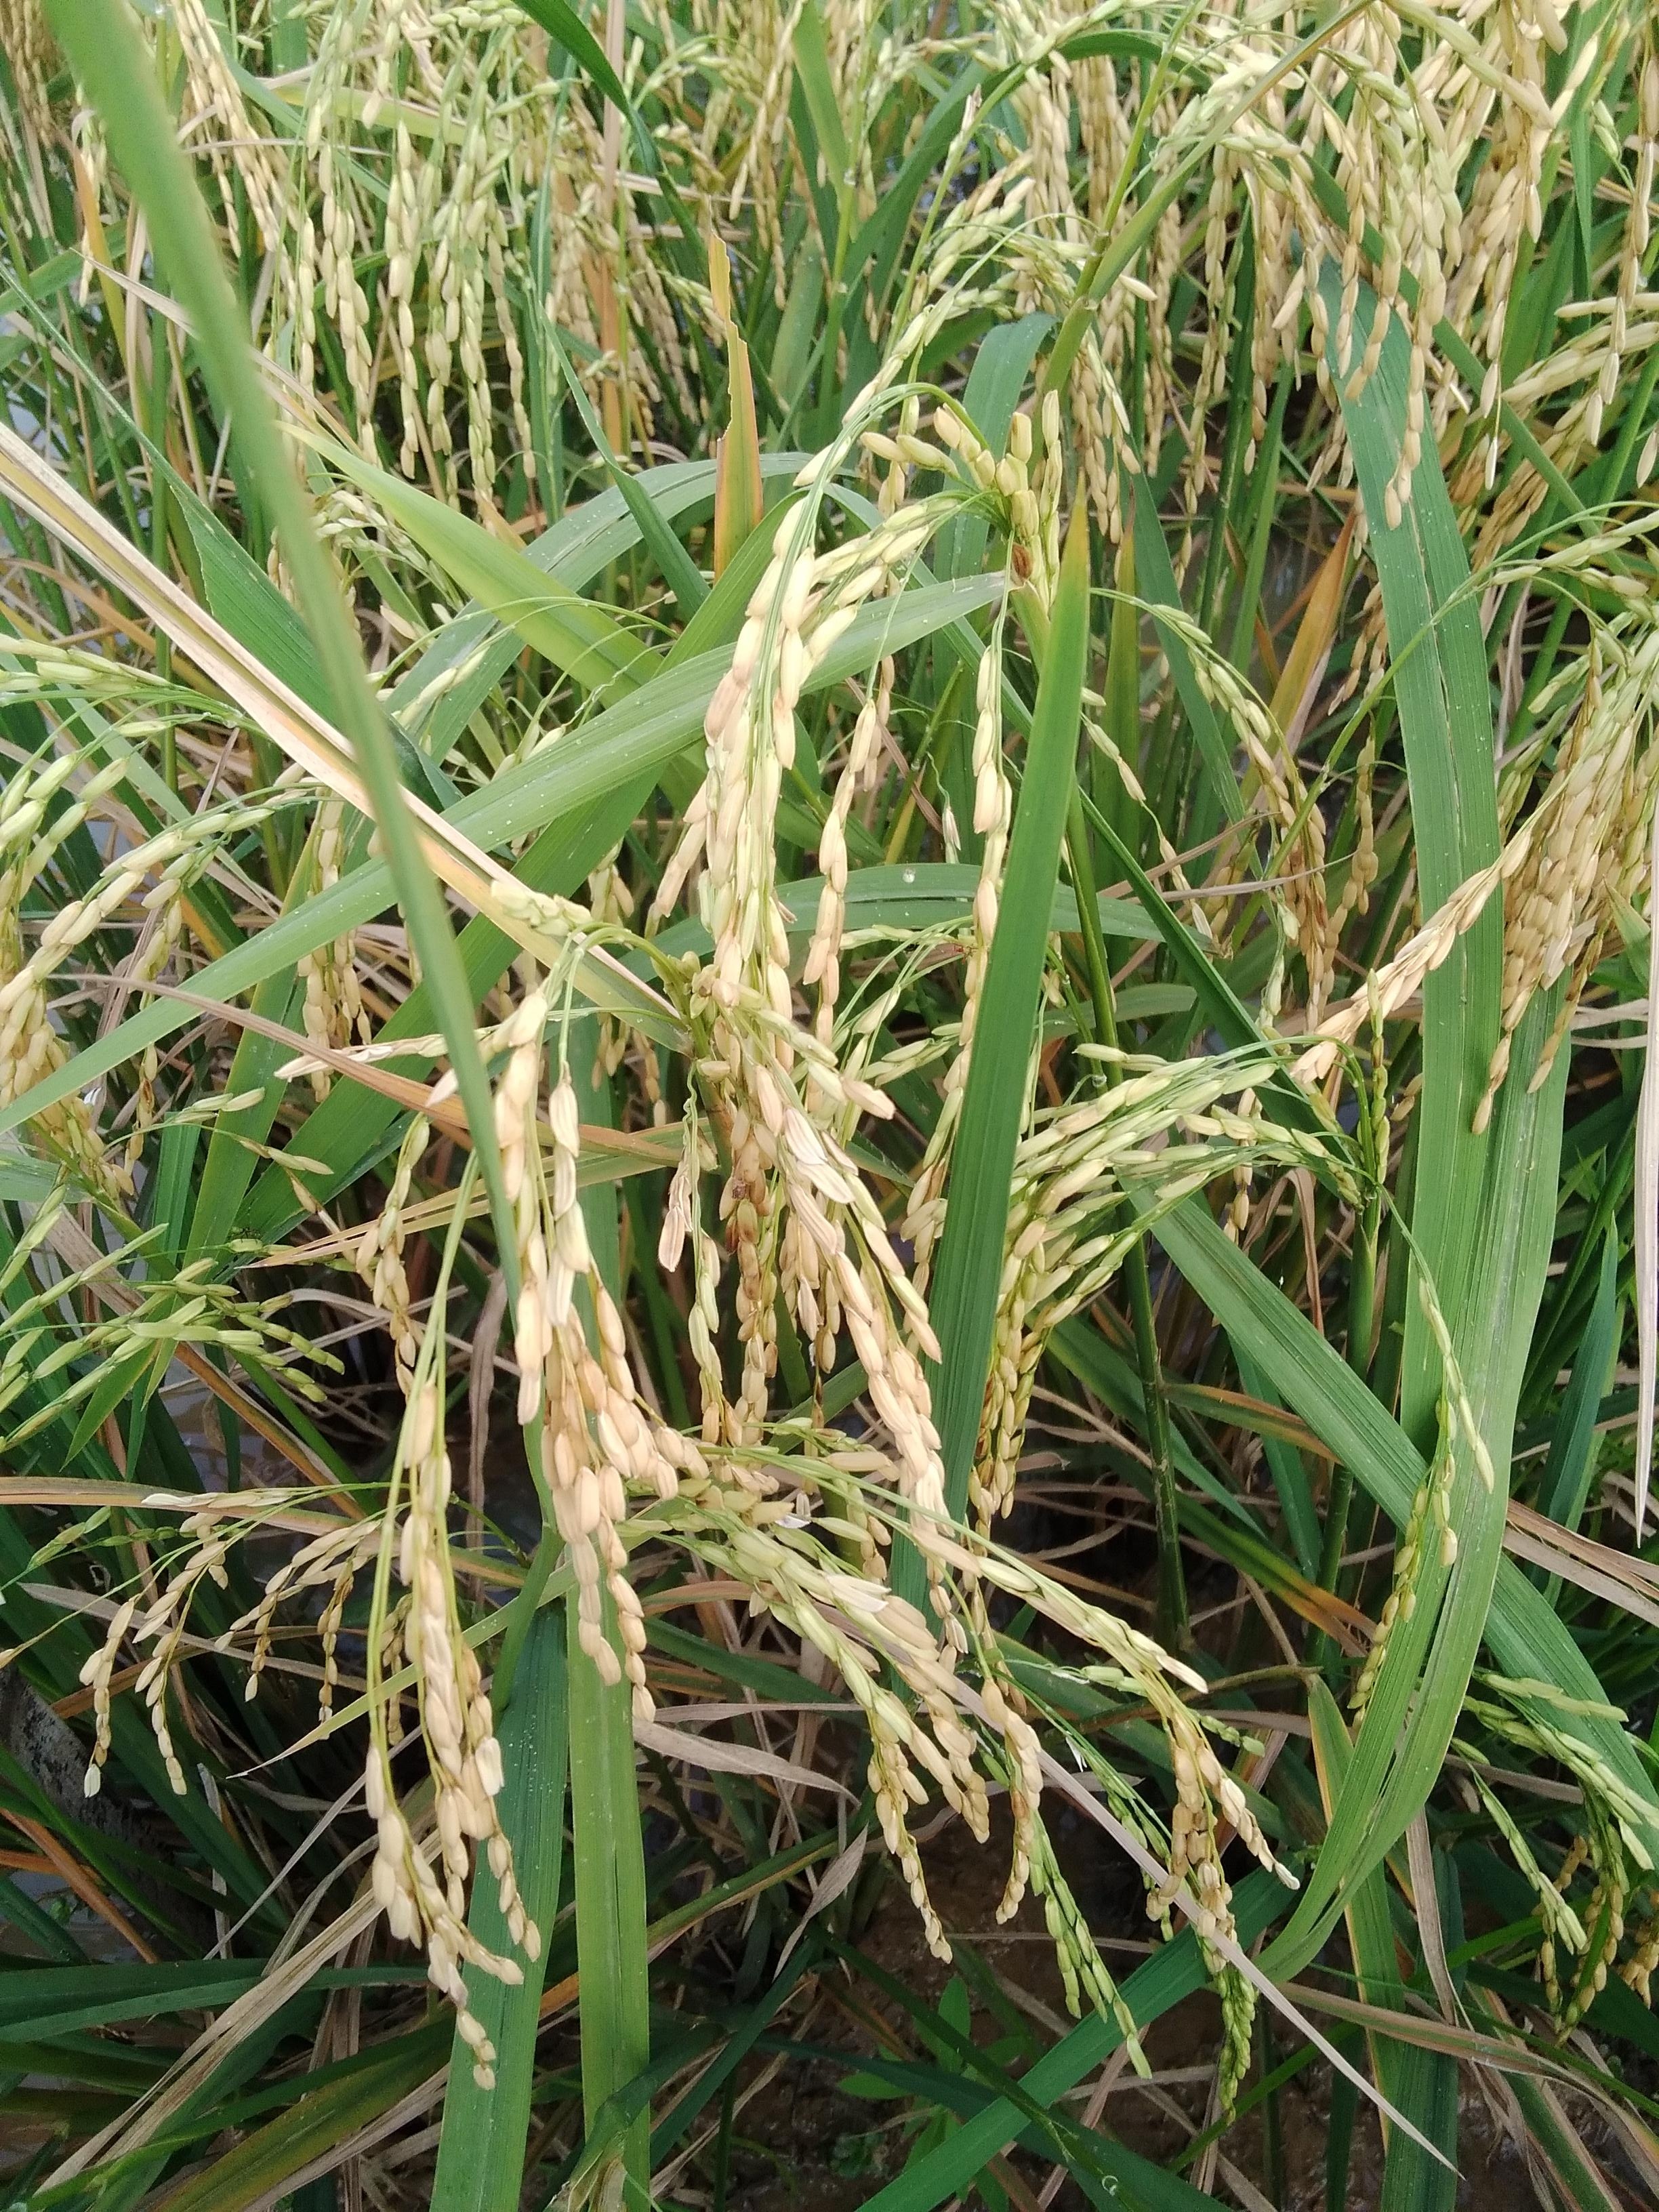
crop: rice
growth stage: ripening
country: Nigeria
